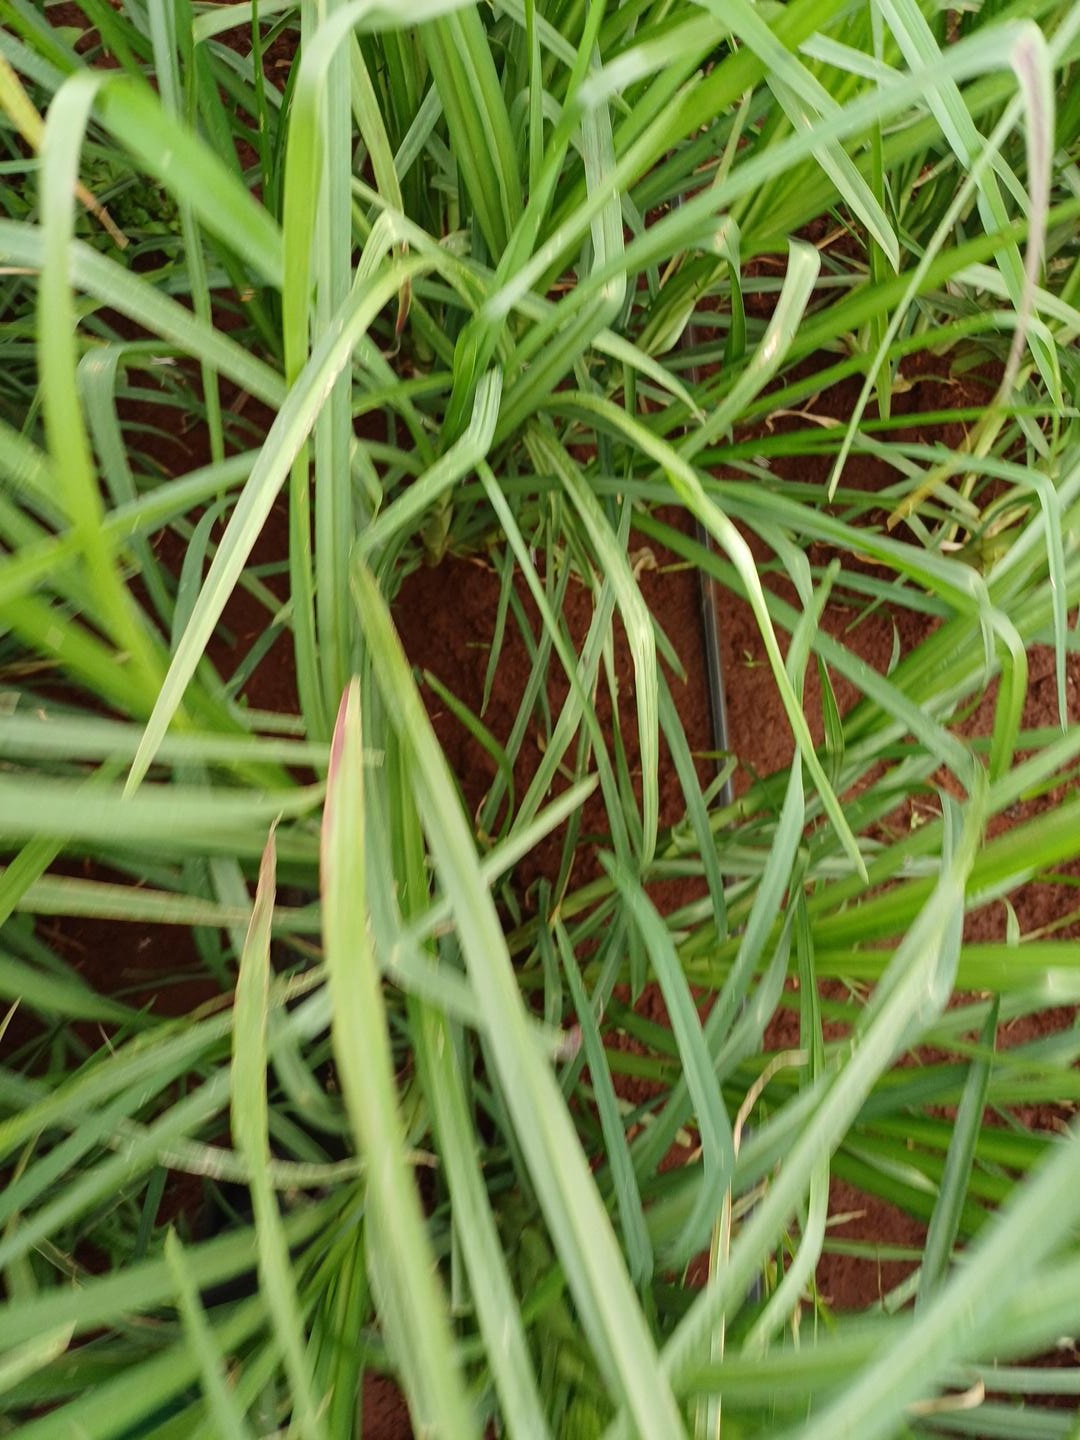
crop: finger millet
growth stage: vegetative
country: Kenya
